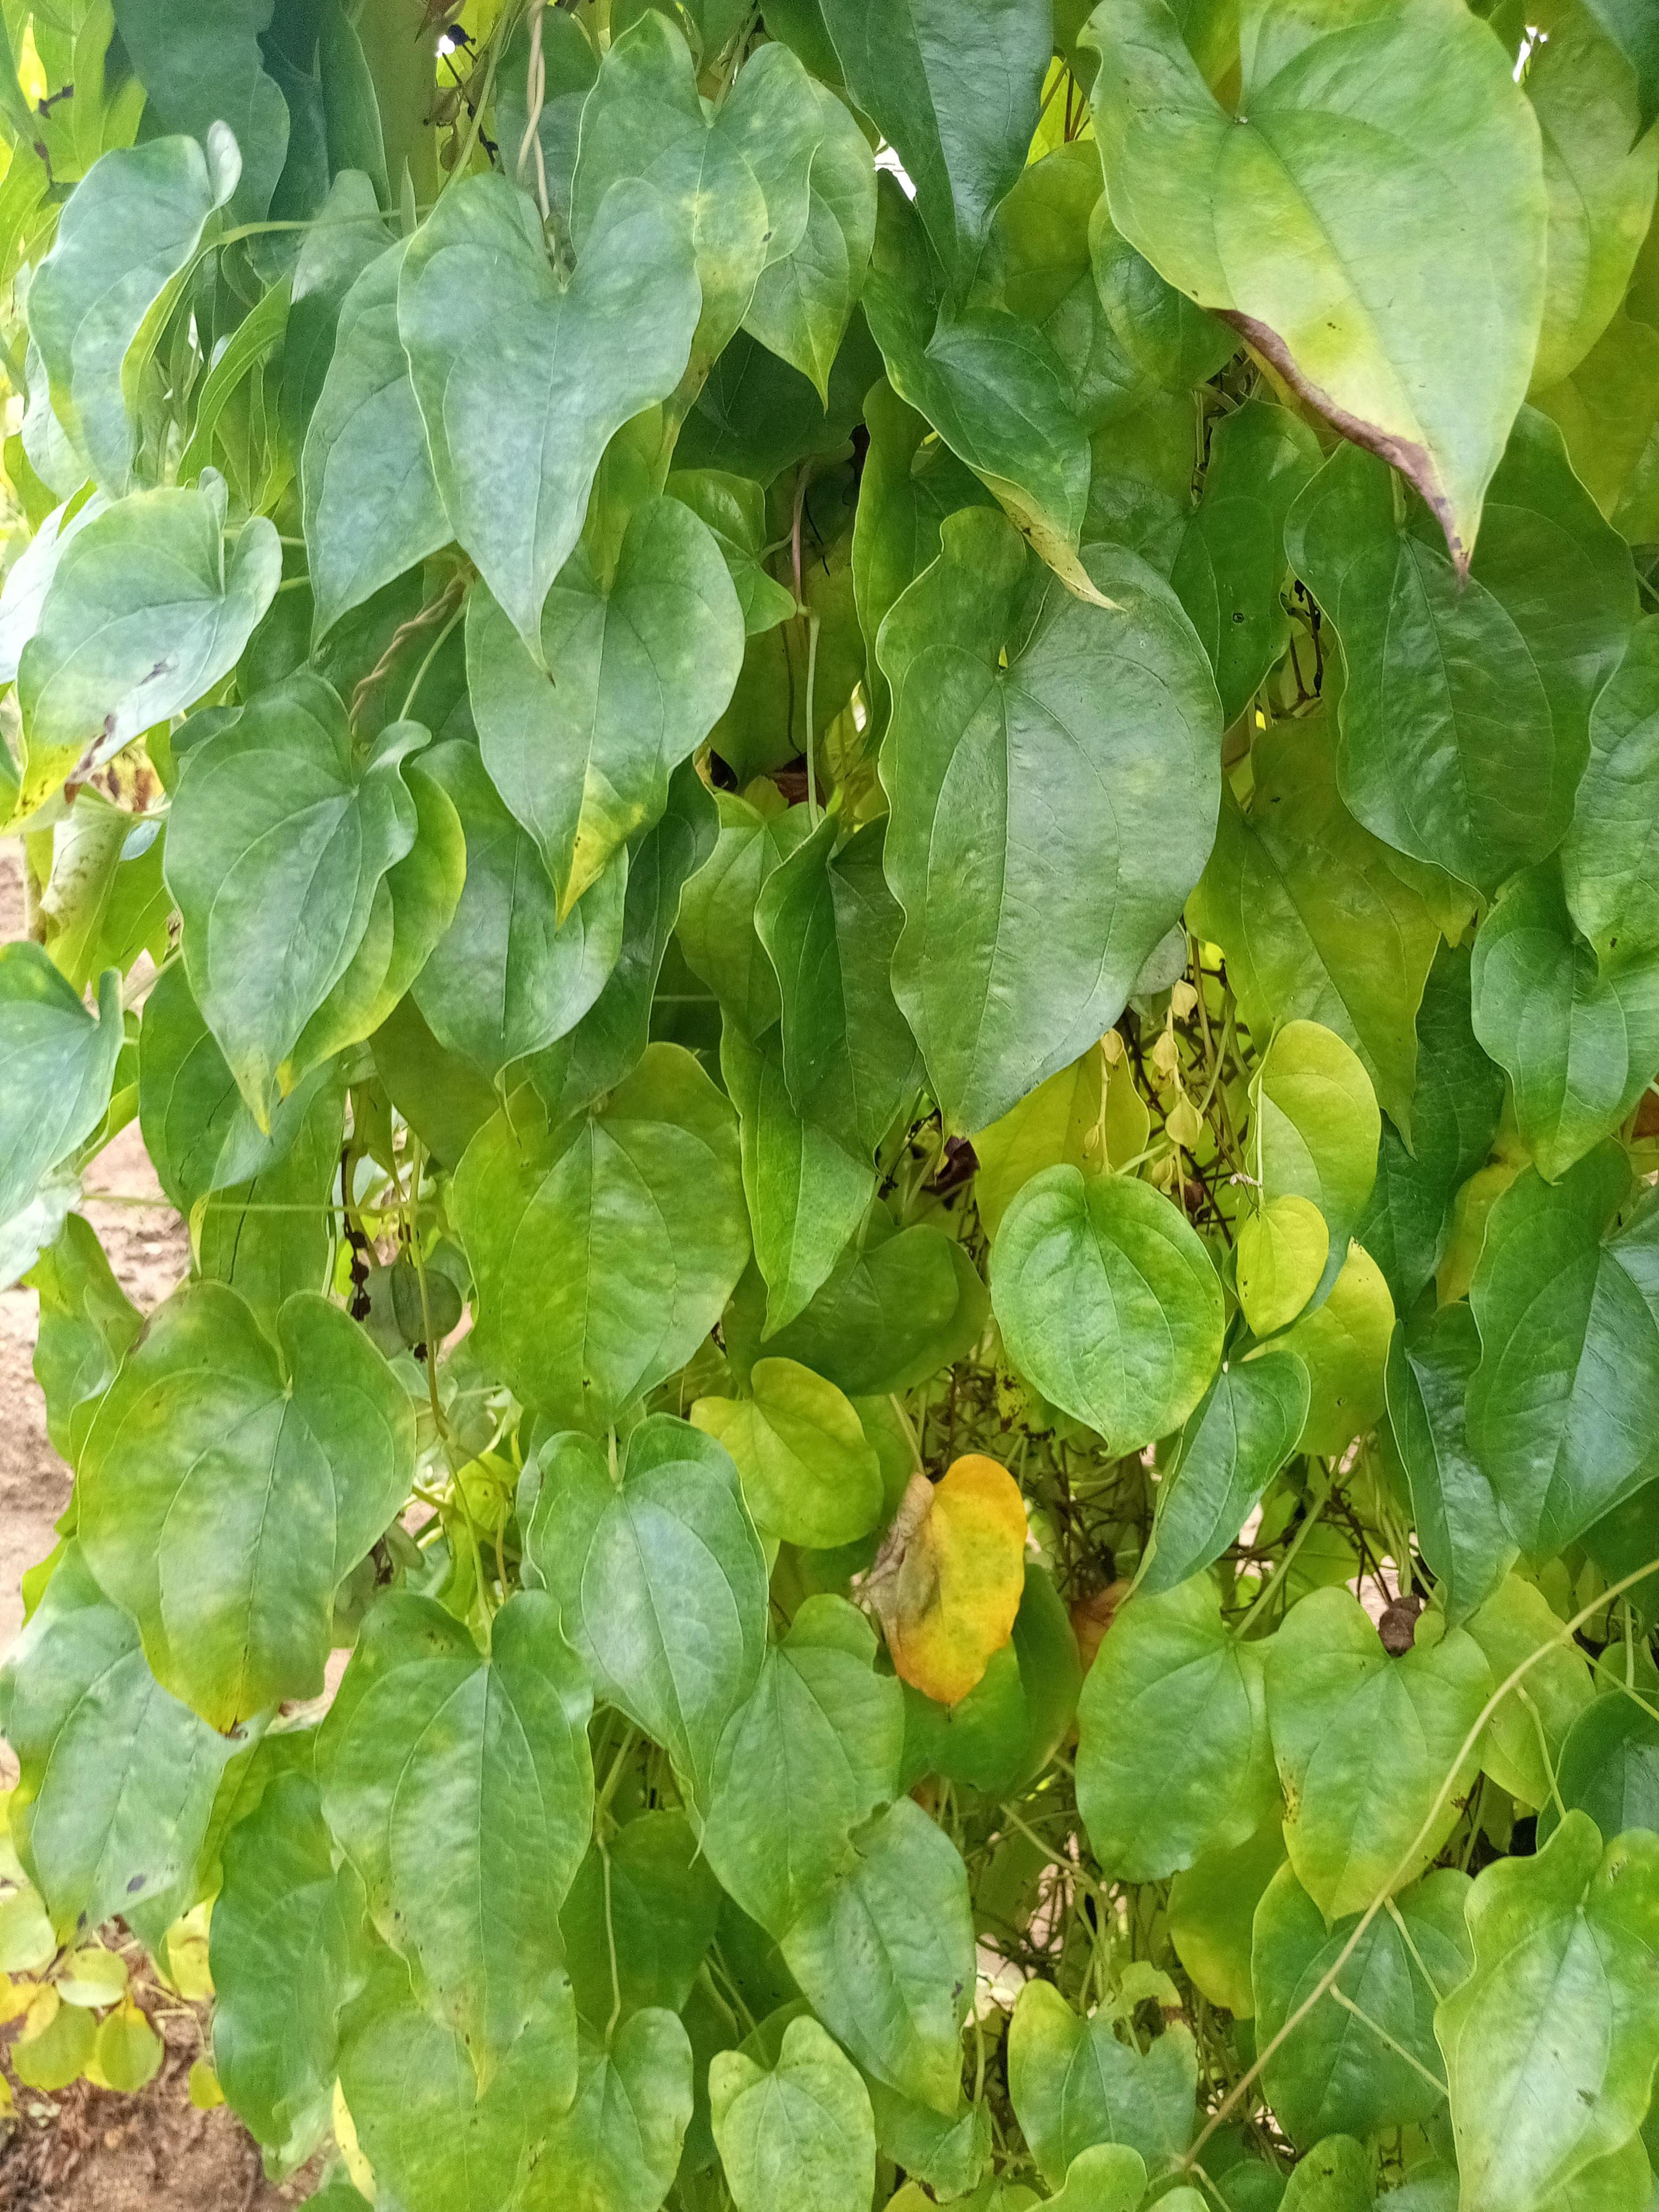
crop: yam
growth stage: maturity
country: Nigeria
